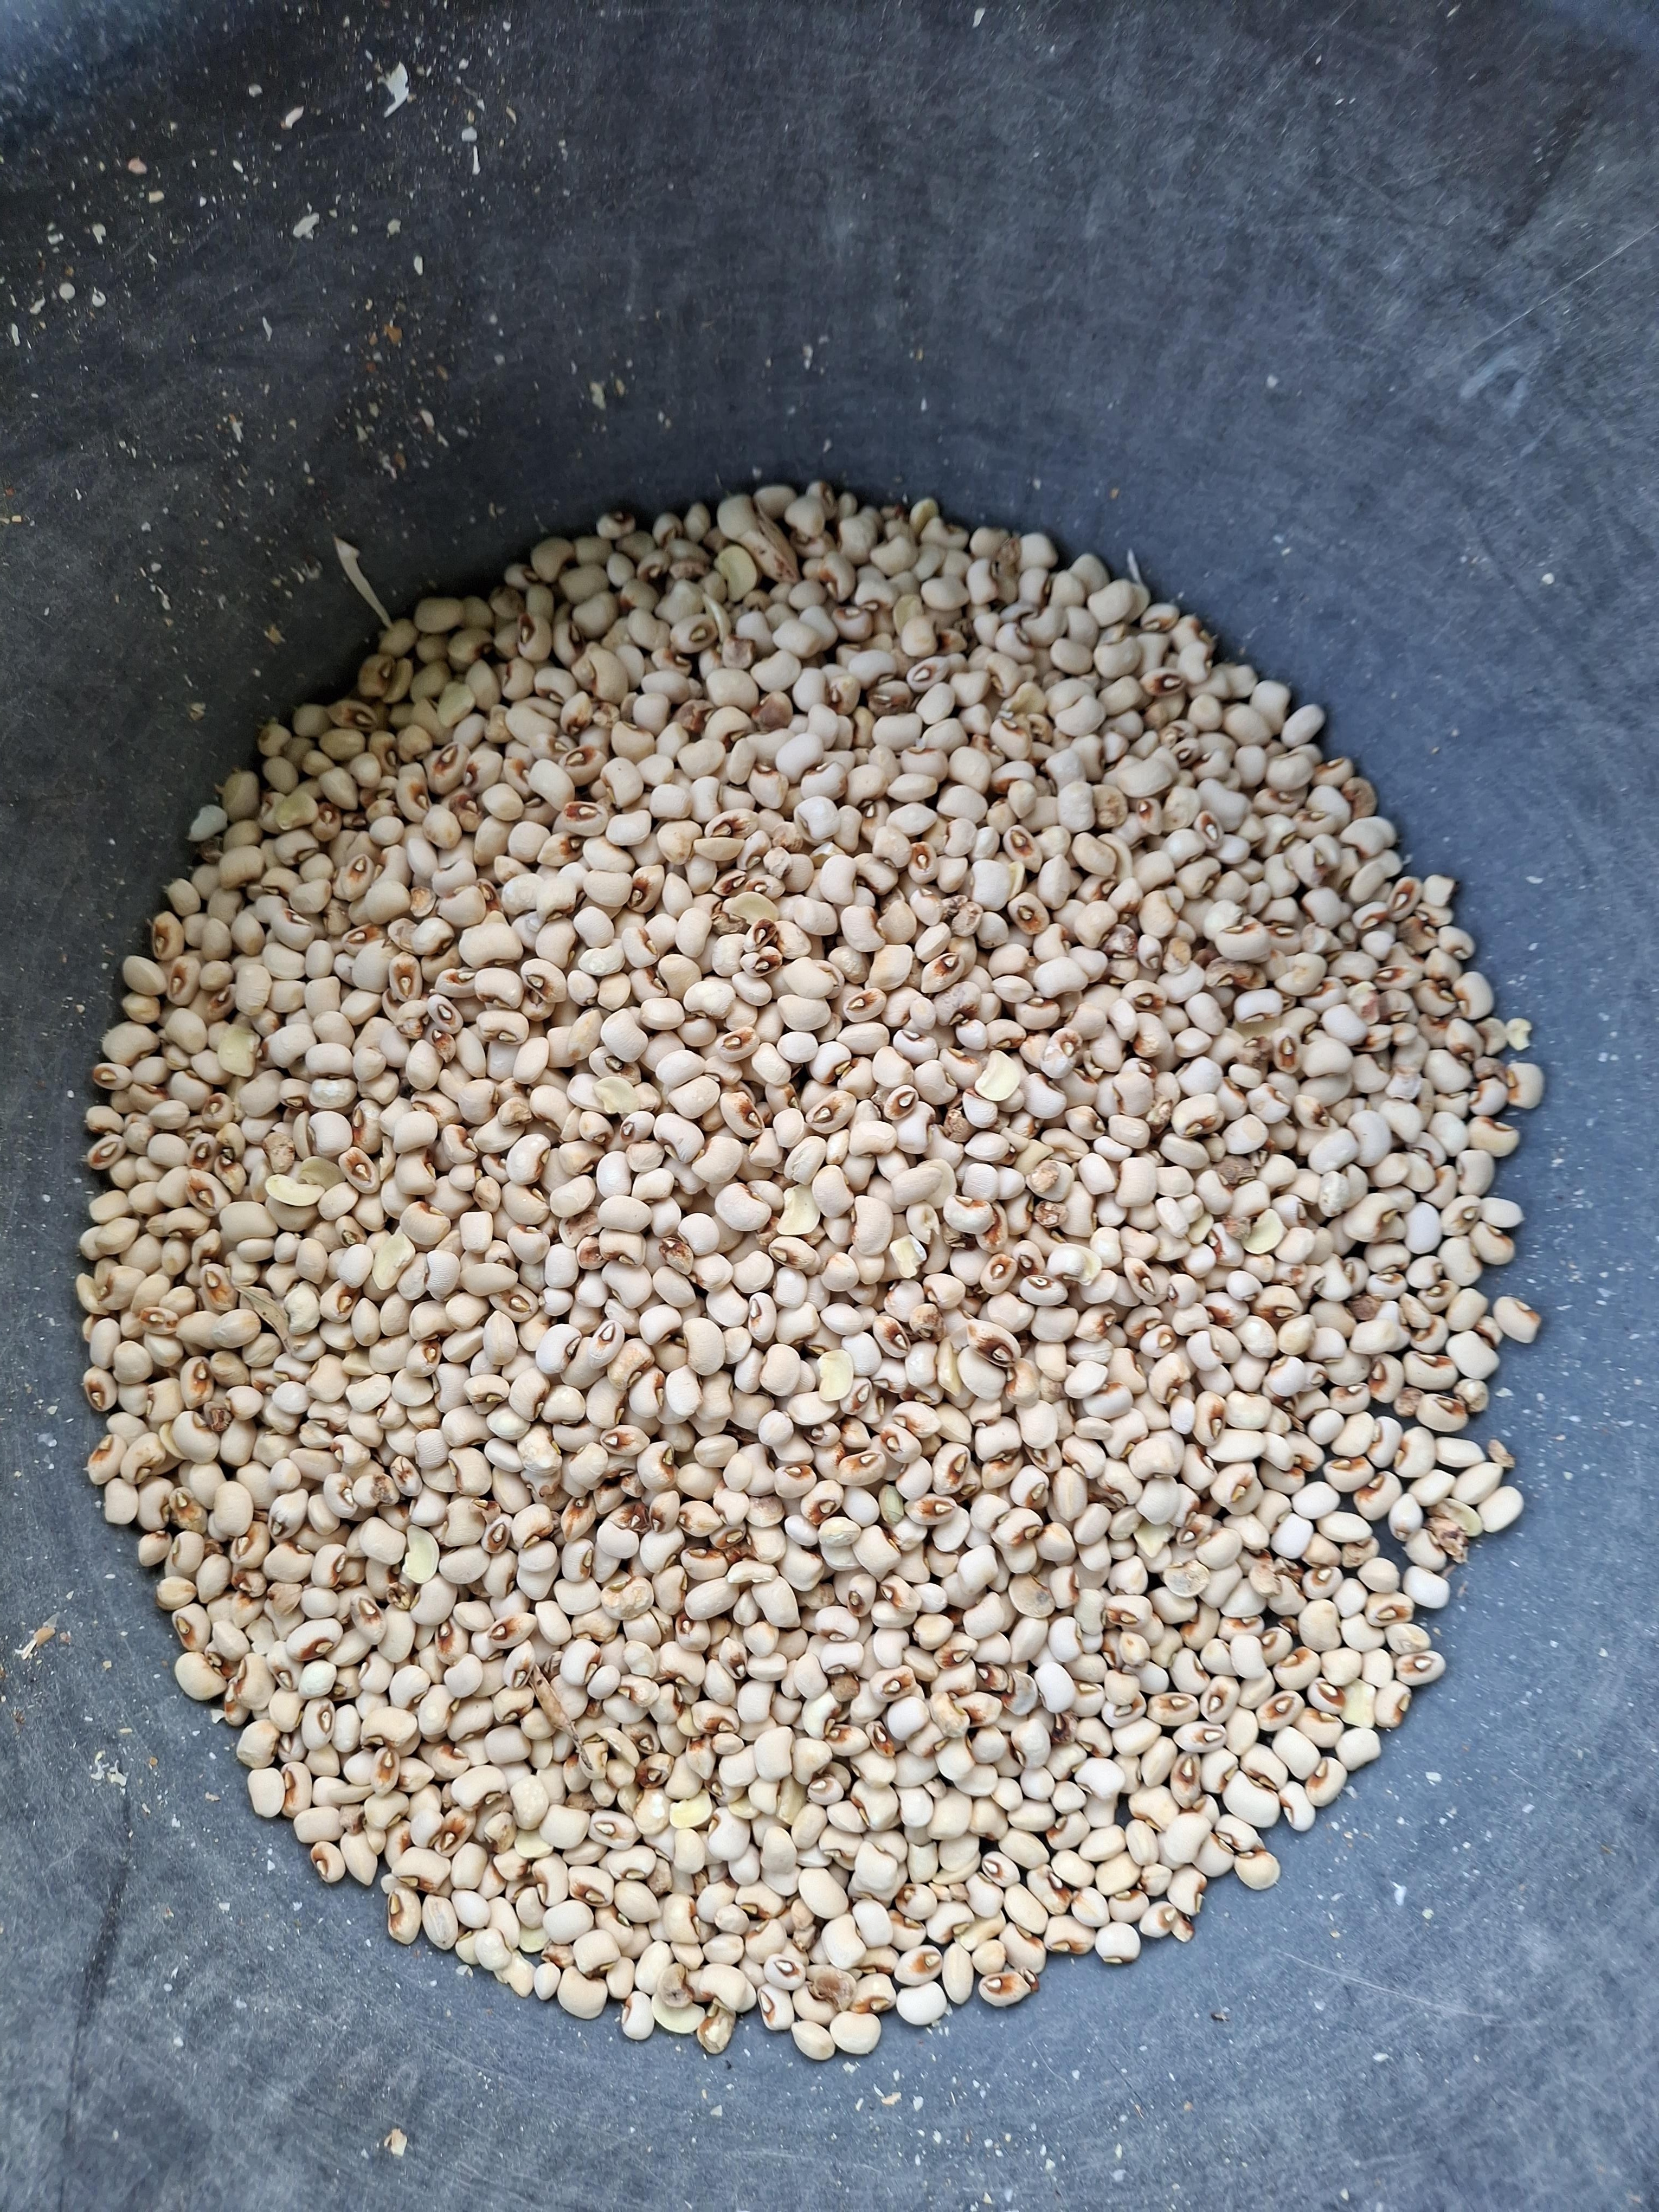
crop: cowpea
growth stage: harvest
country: Nigeria
